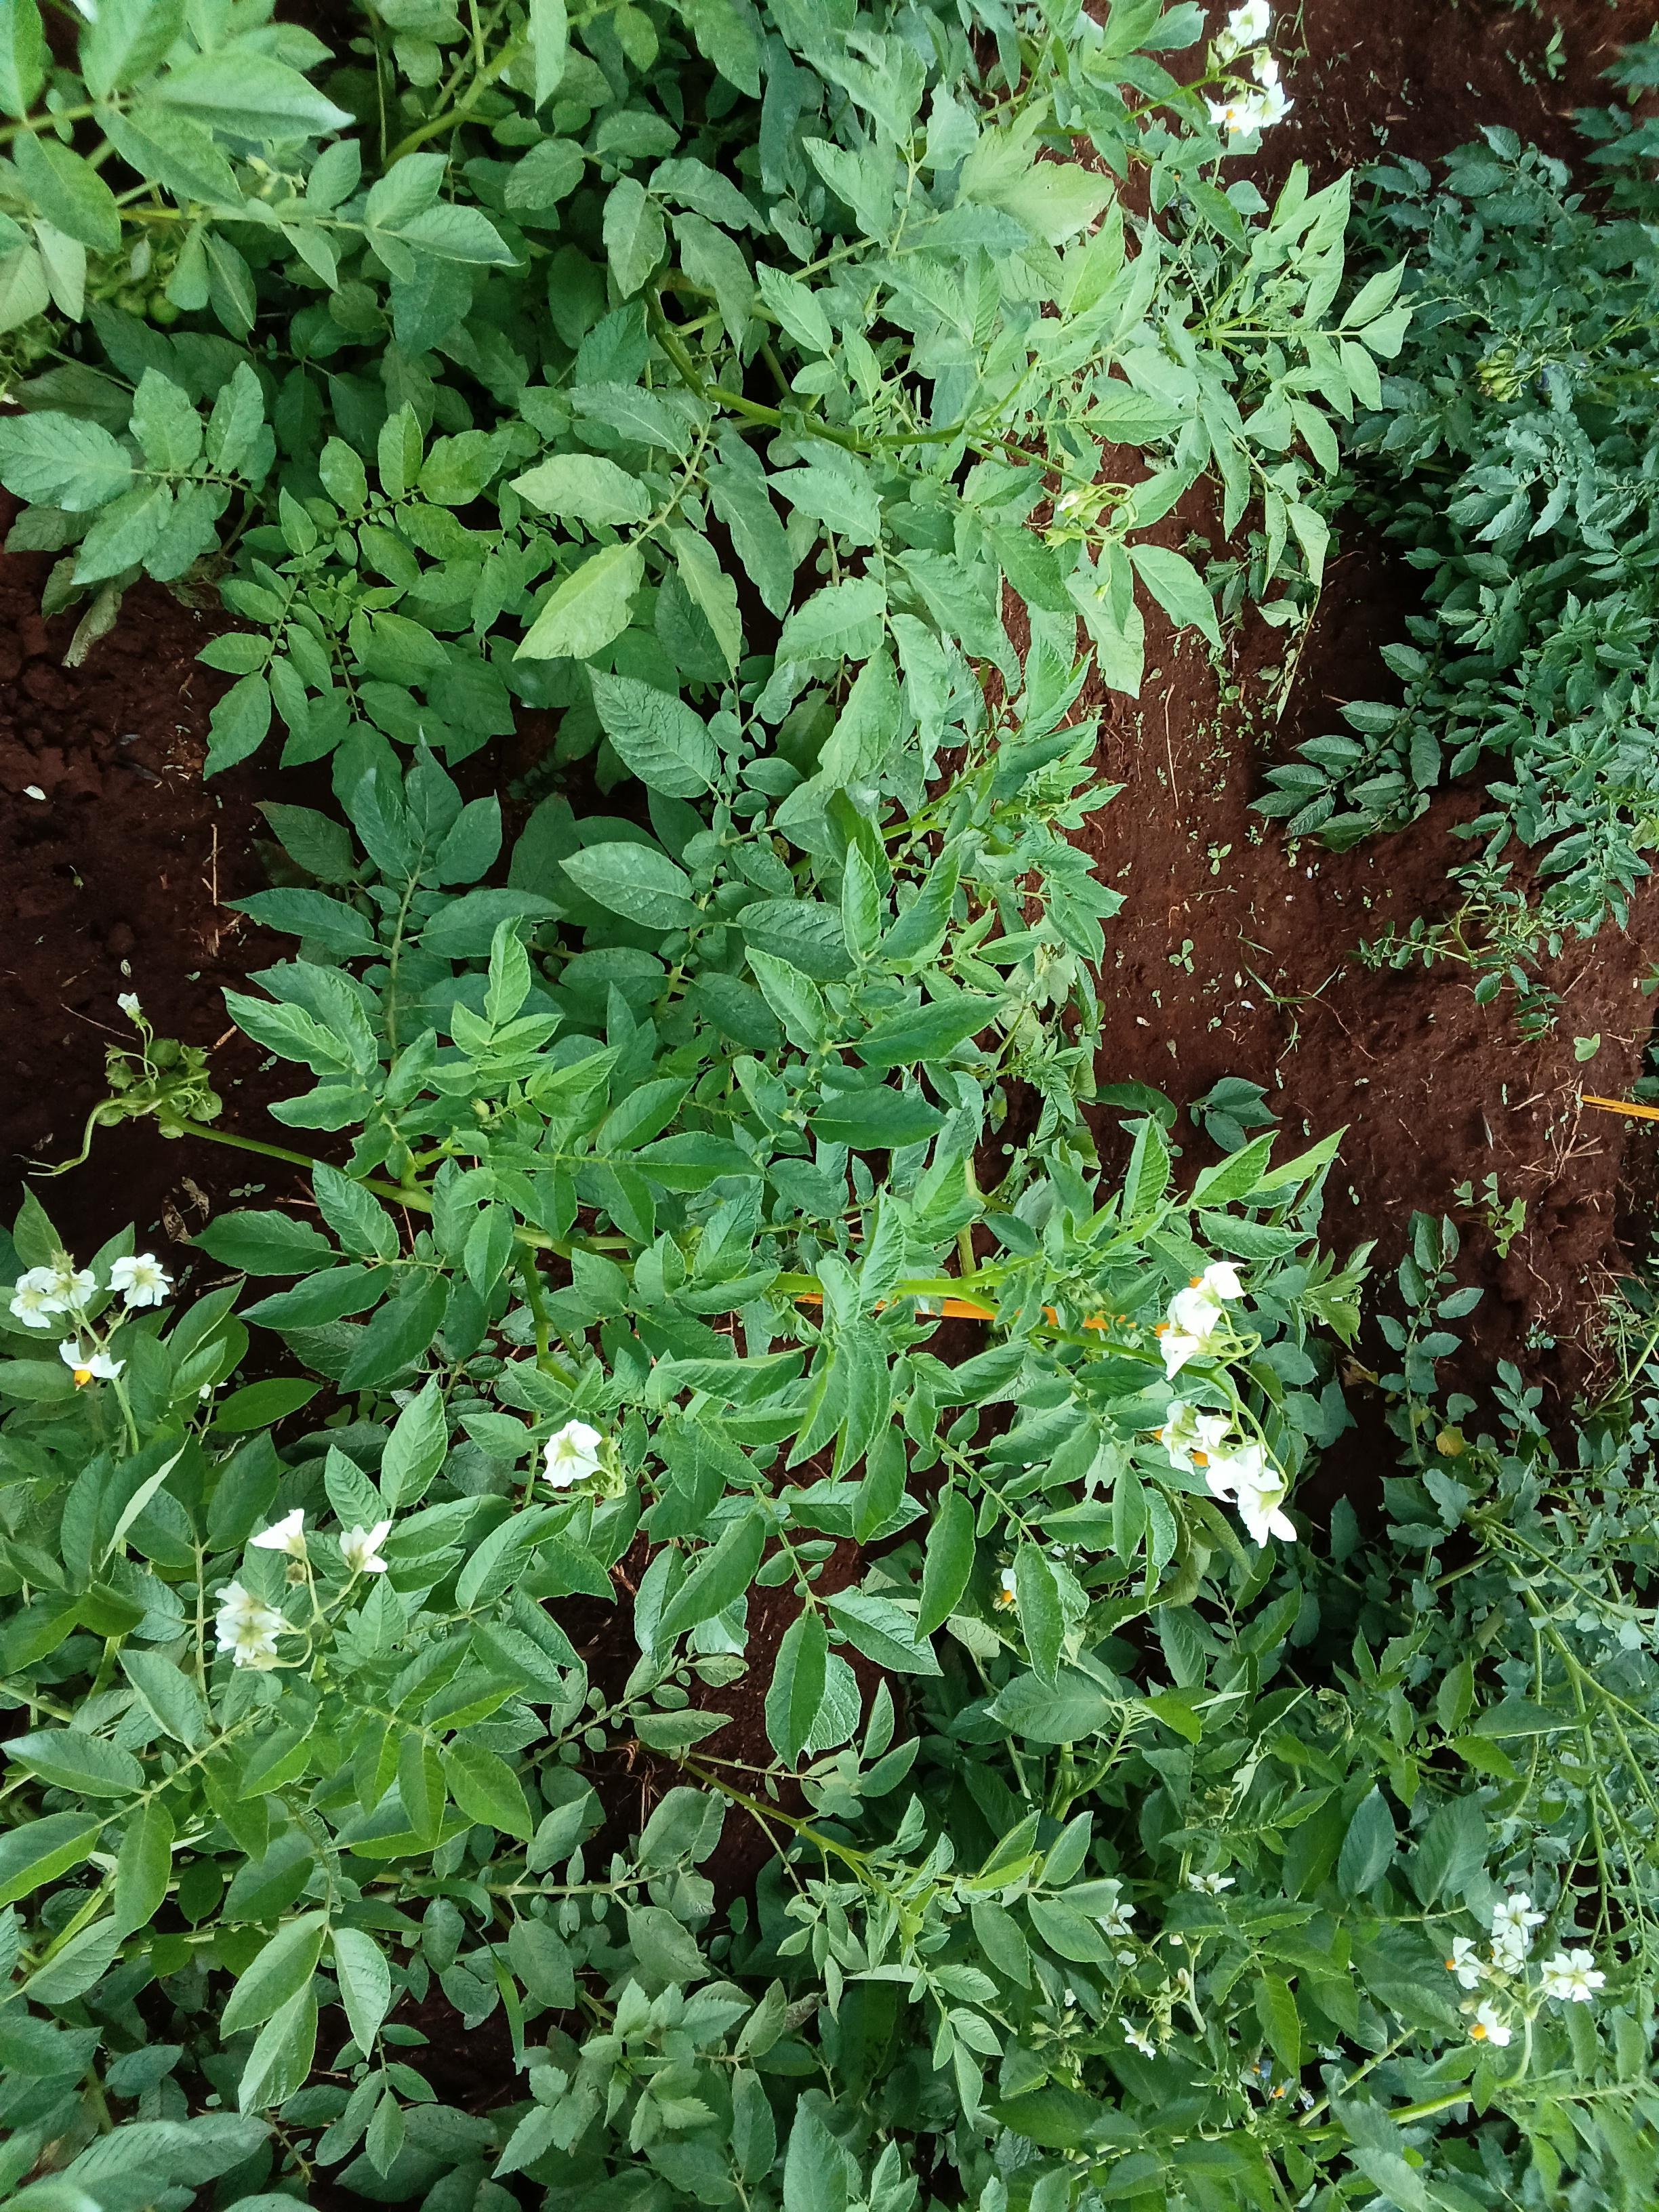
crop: potato
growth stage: flowering
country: Kenya
